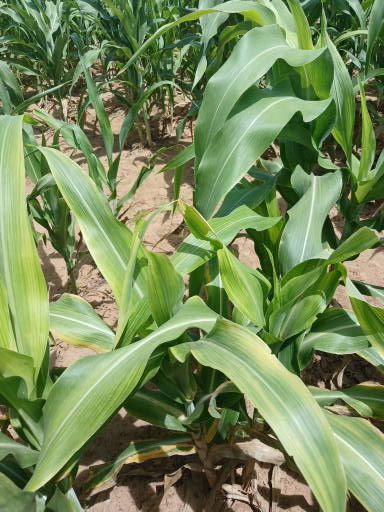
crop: sorghum
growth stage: vegetative
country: Senegal
